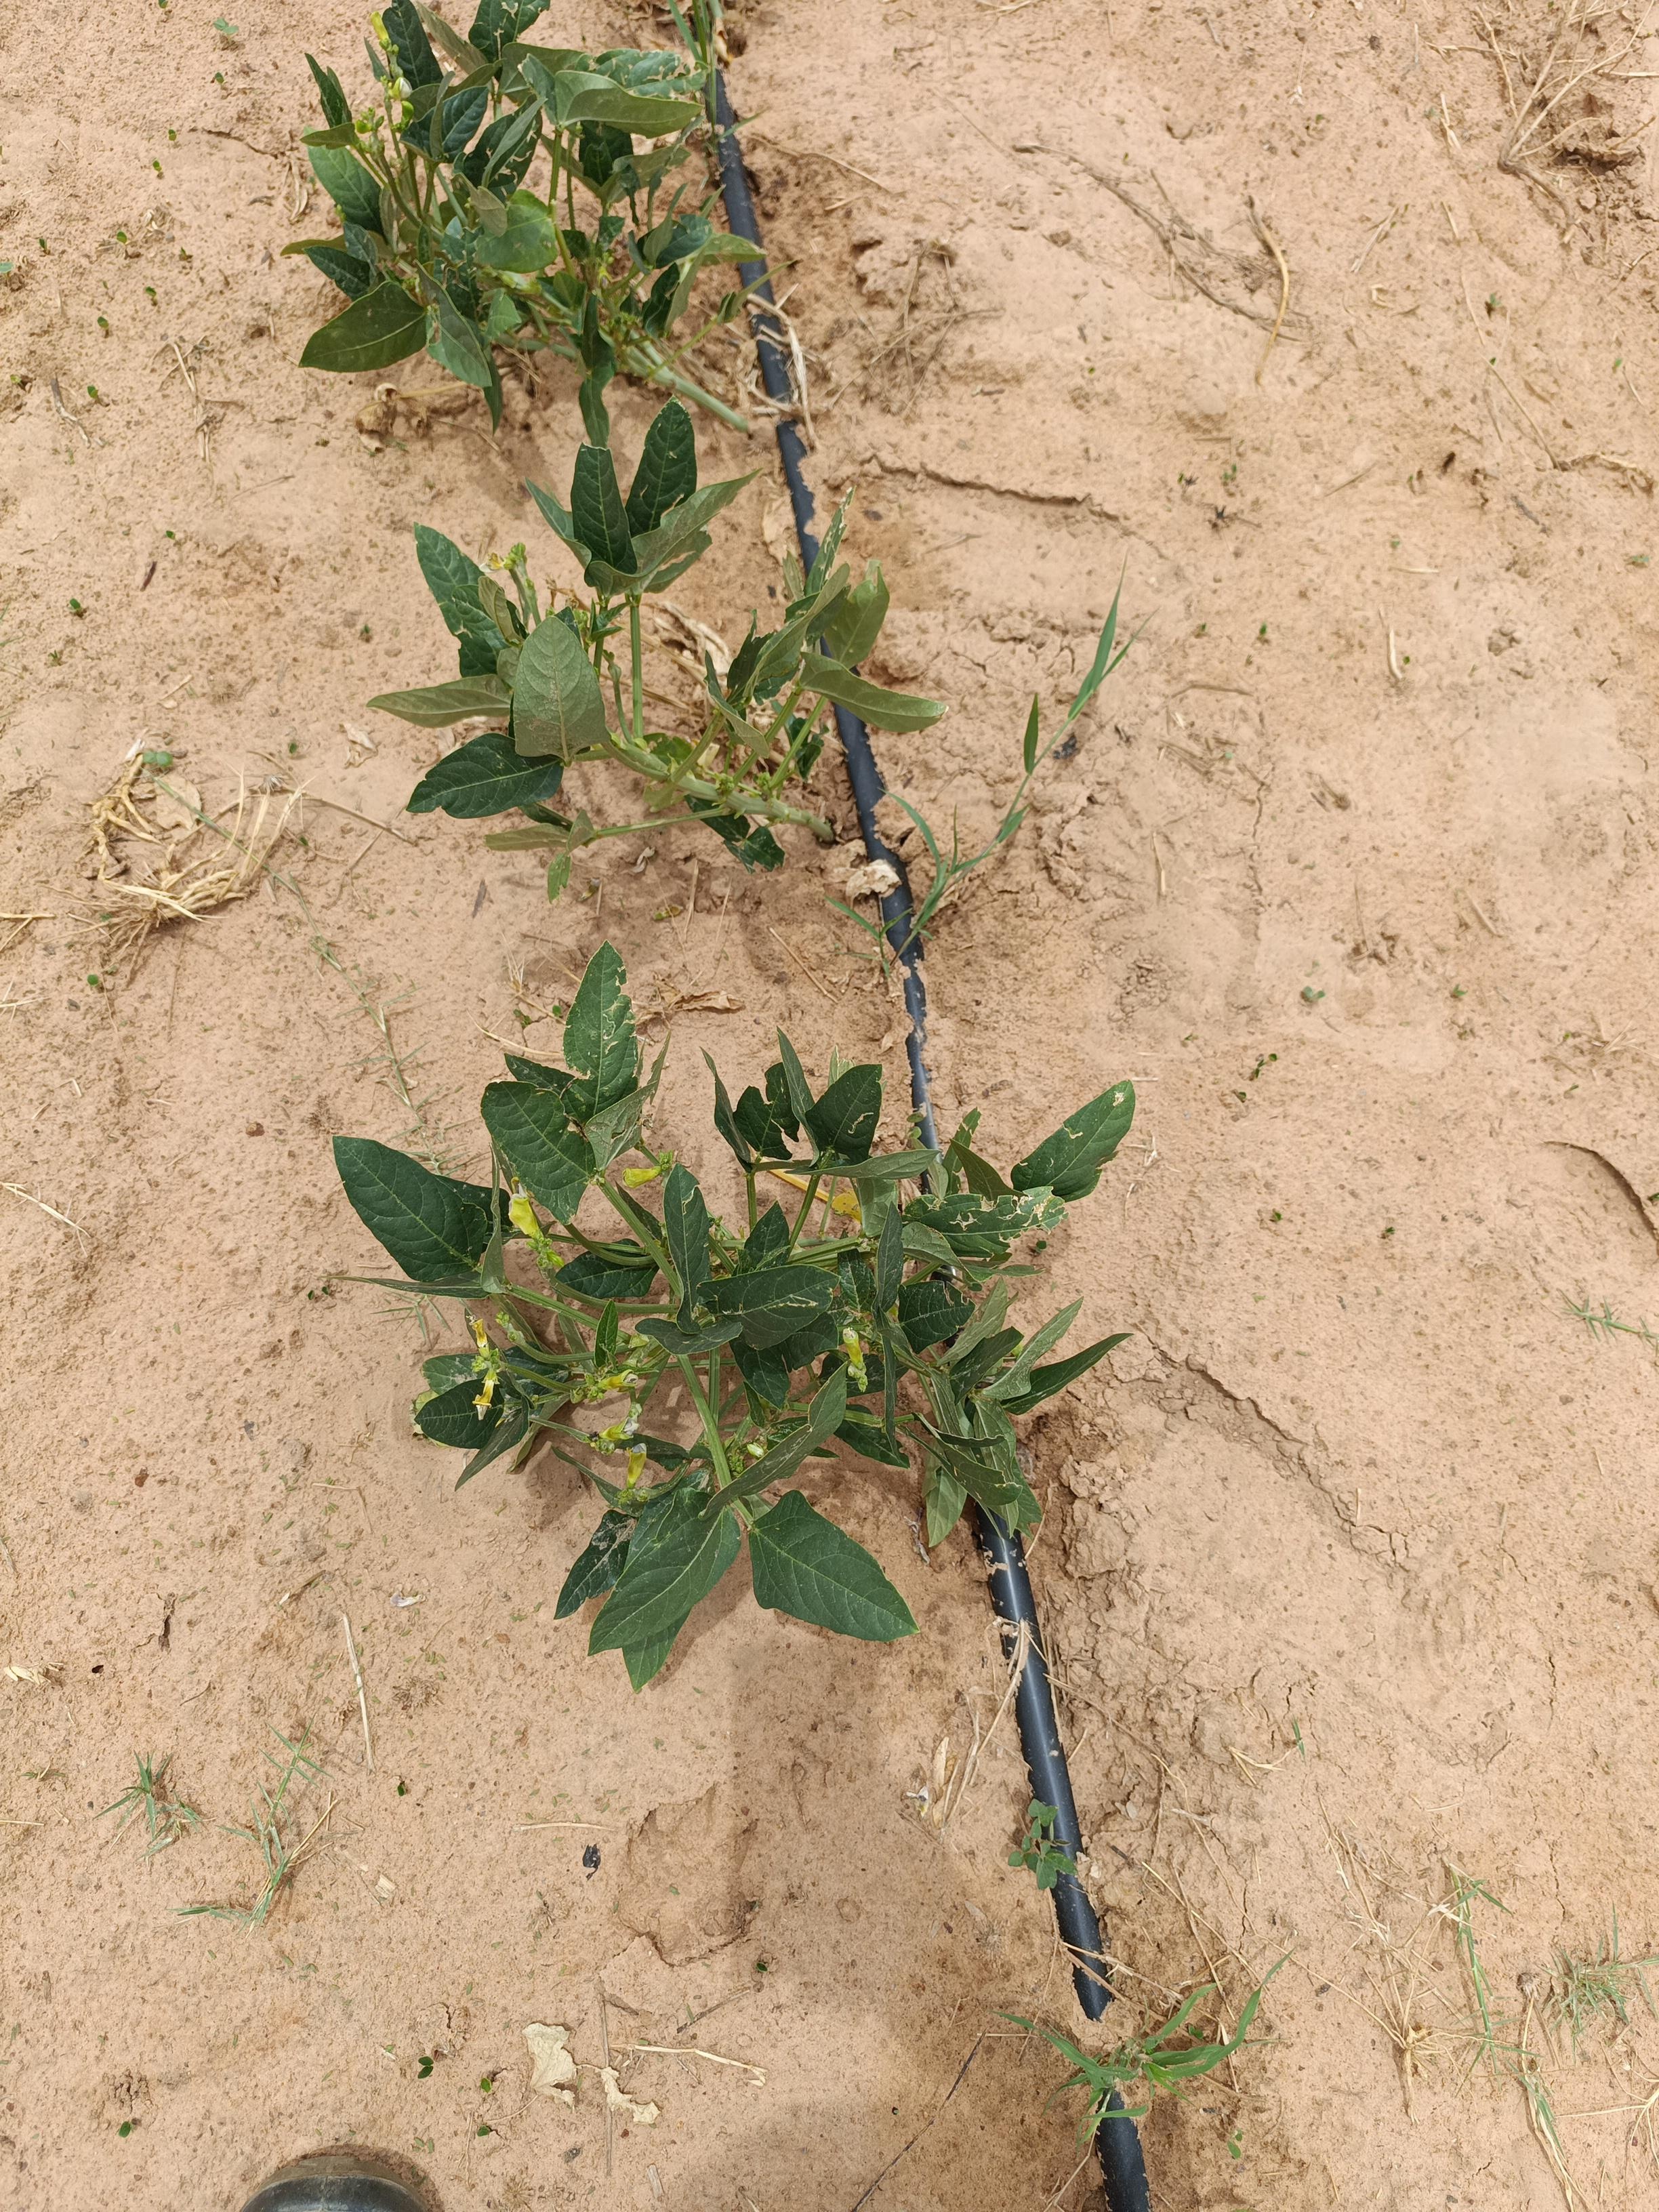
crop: cowpea
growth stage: flowering
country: Nigeria
